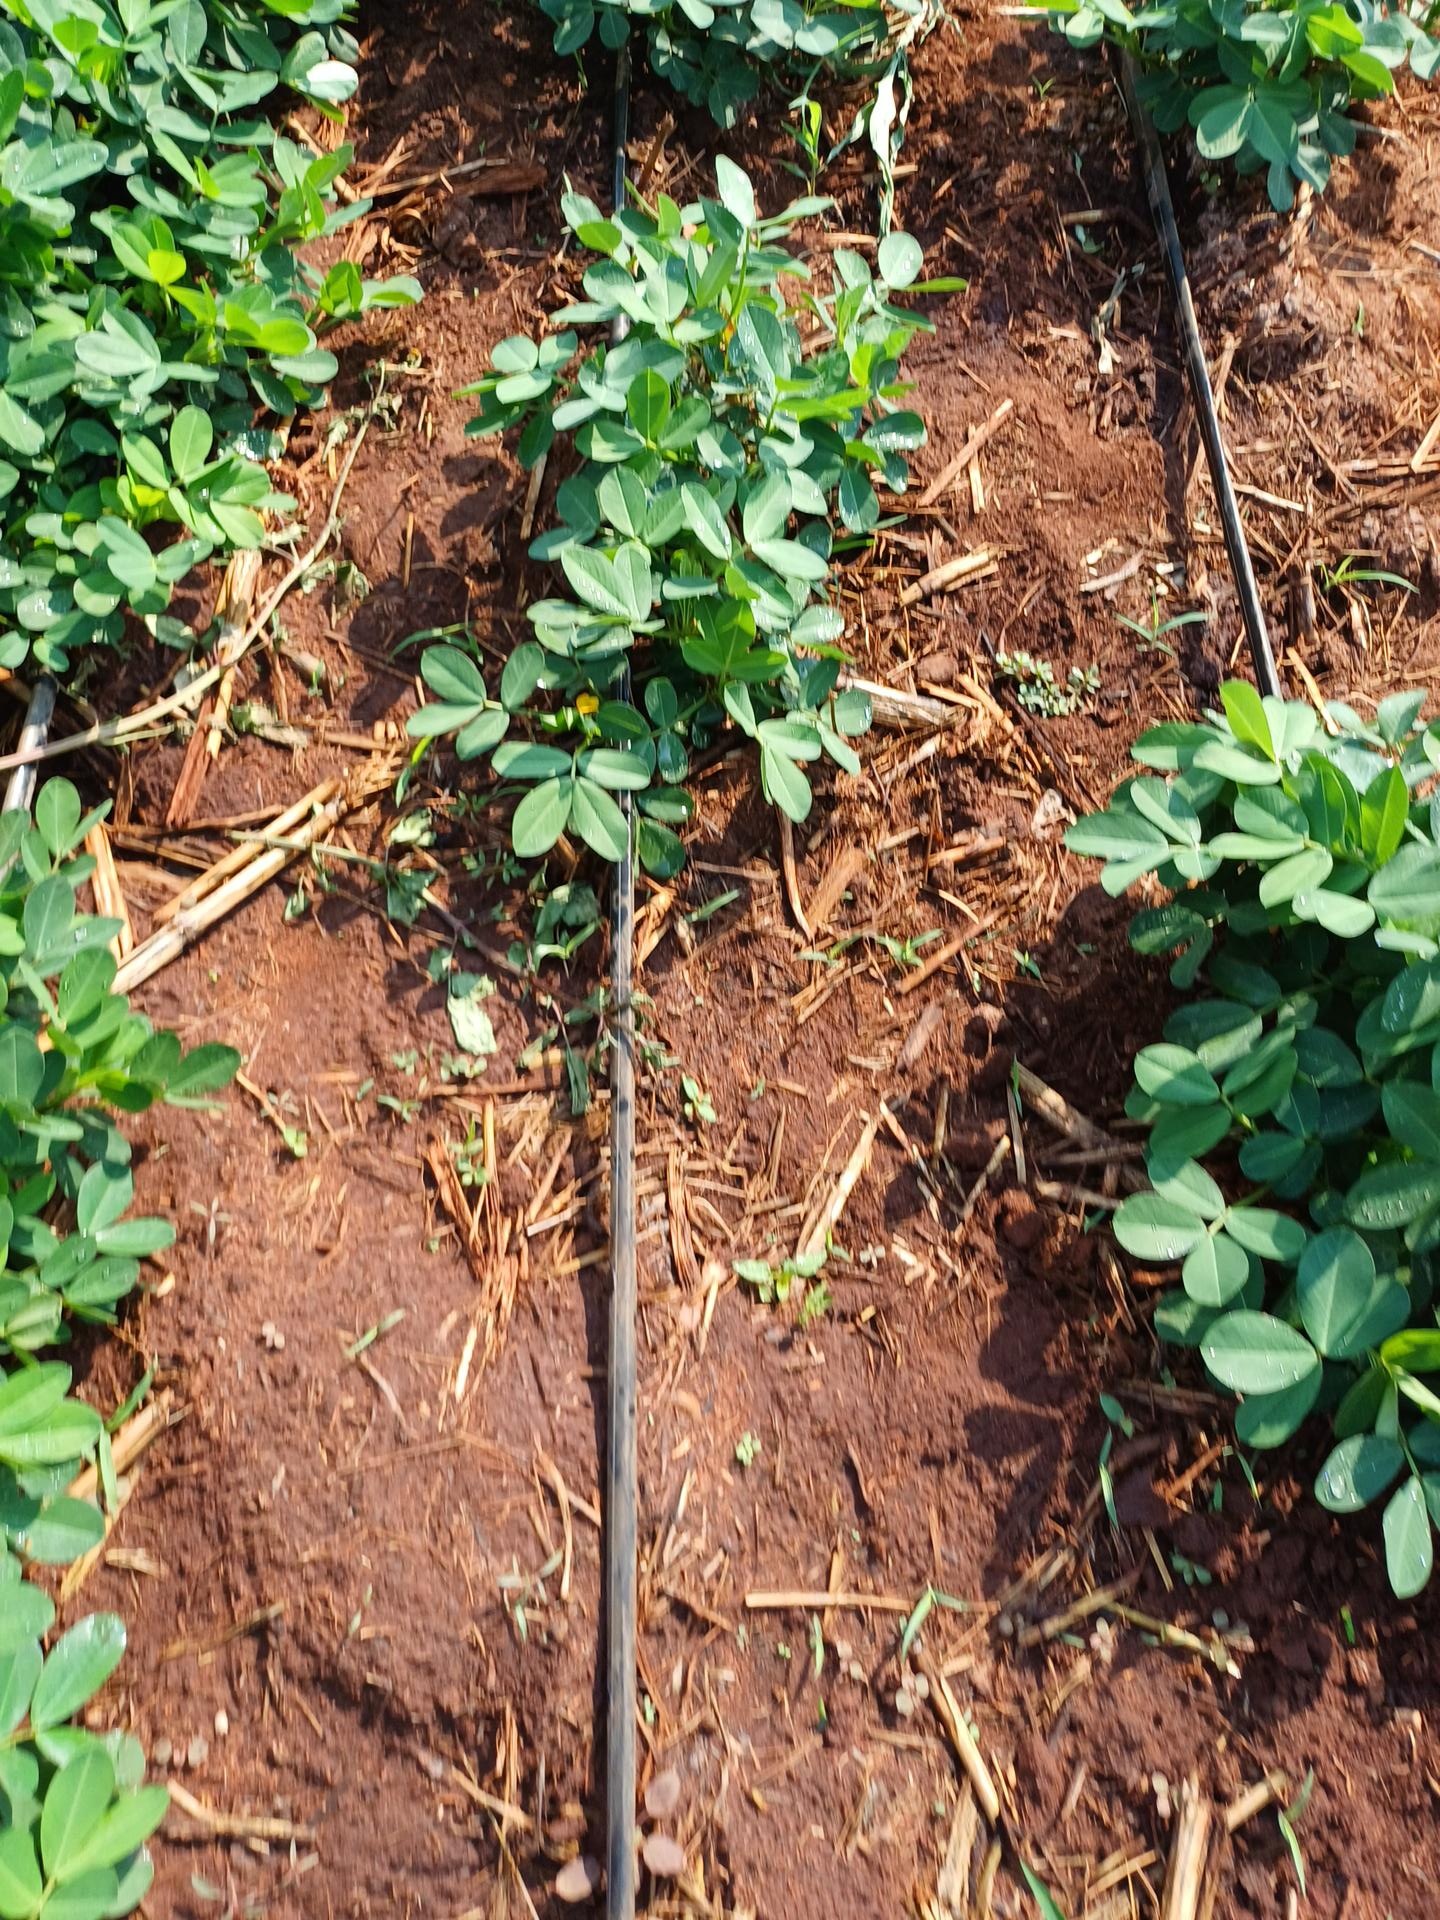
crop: groundnut
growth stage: flowering
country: Kenya
